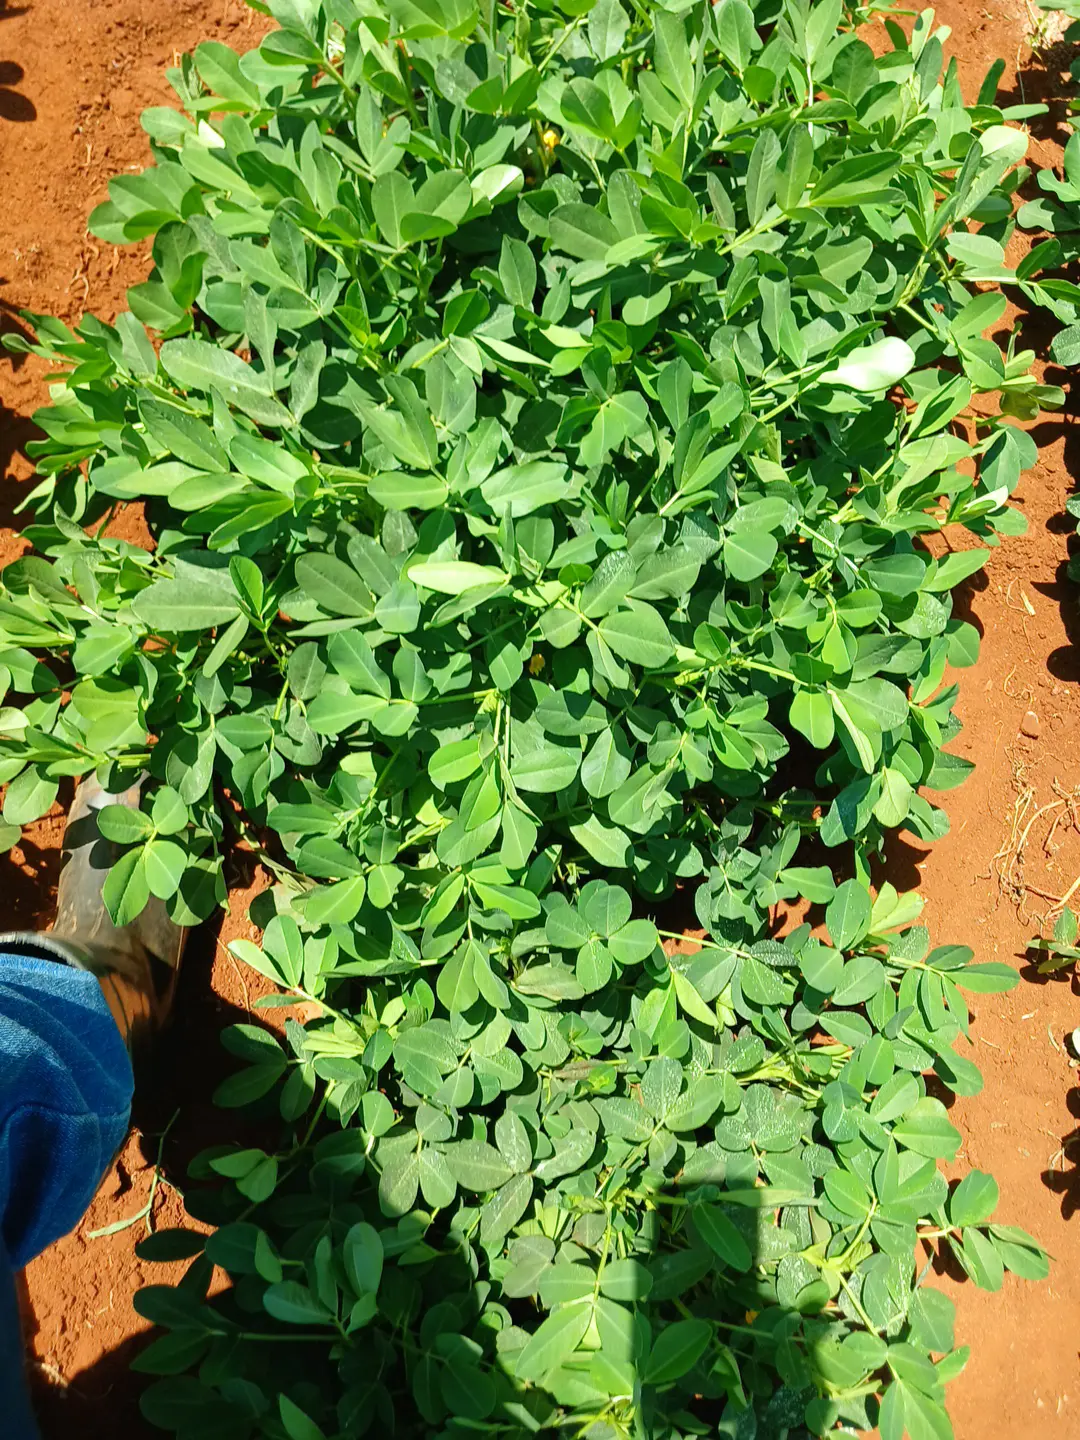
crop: groundnut
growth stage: flowering
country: Kenya
